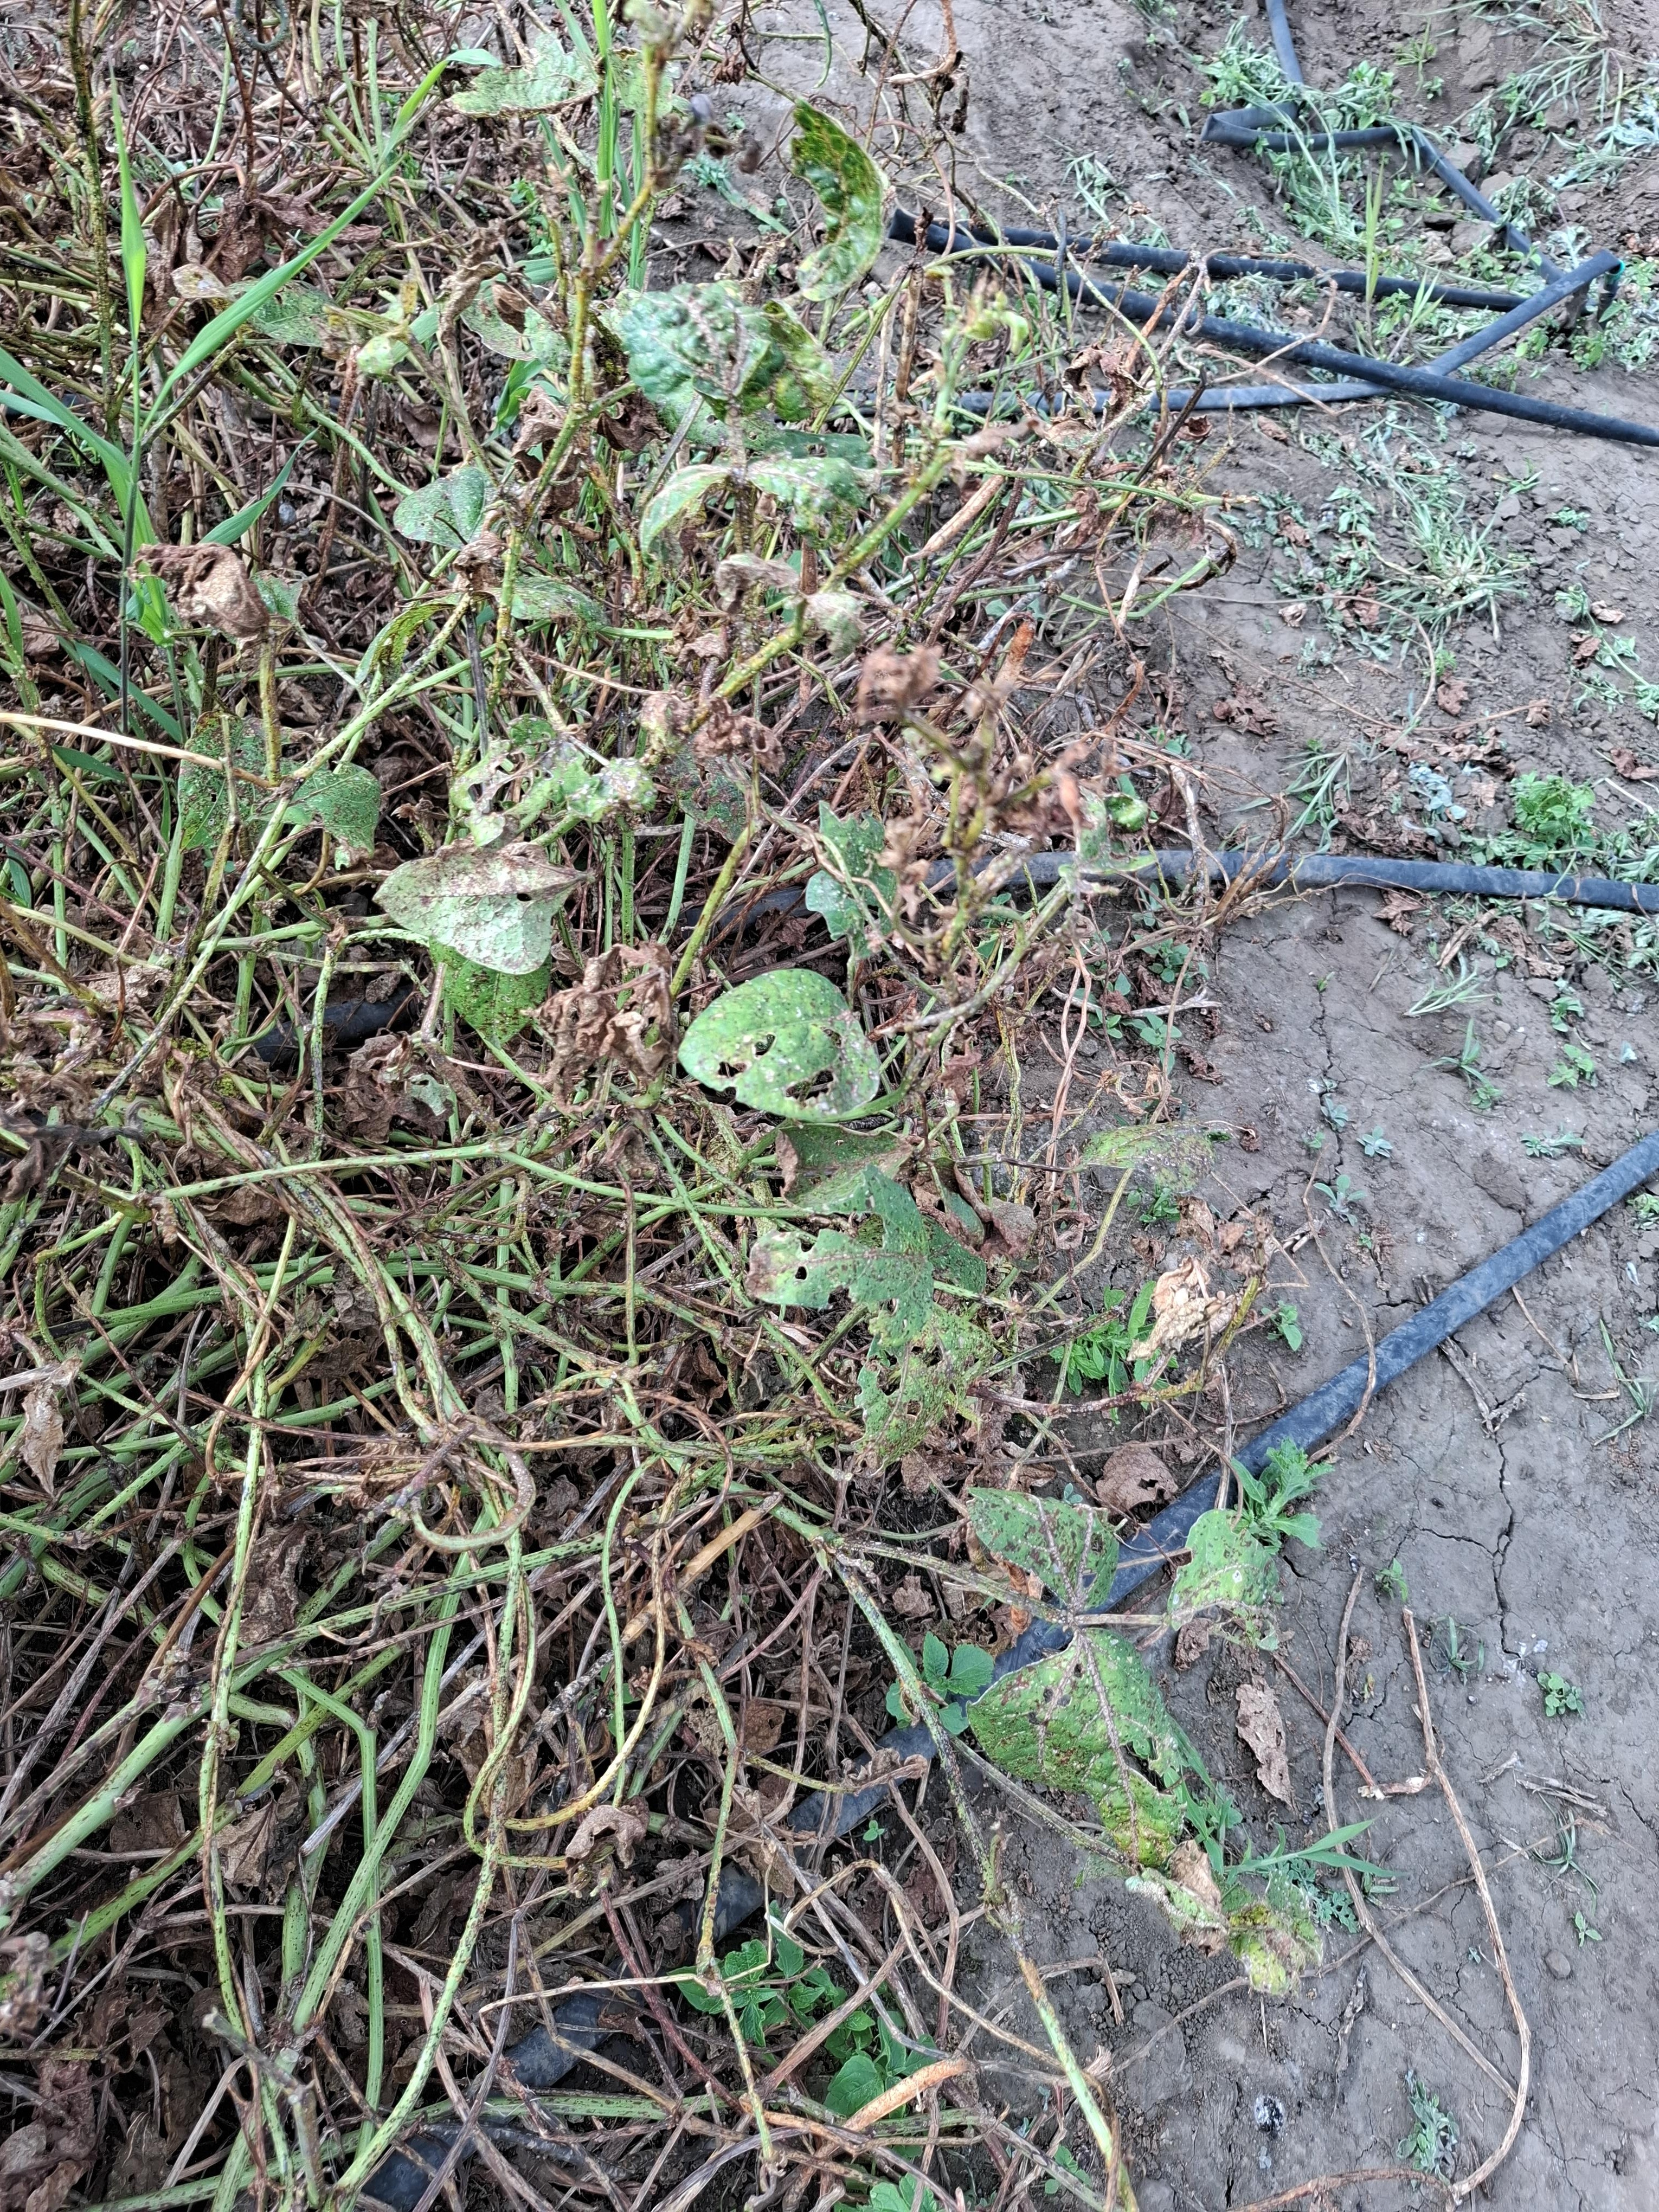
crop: cowpea
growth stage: development pod
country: Tanzania
